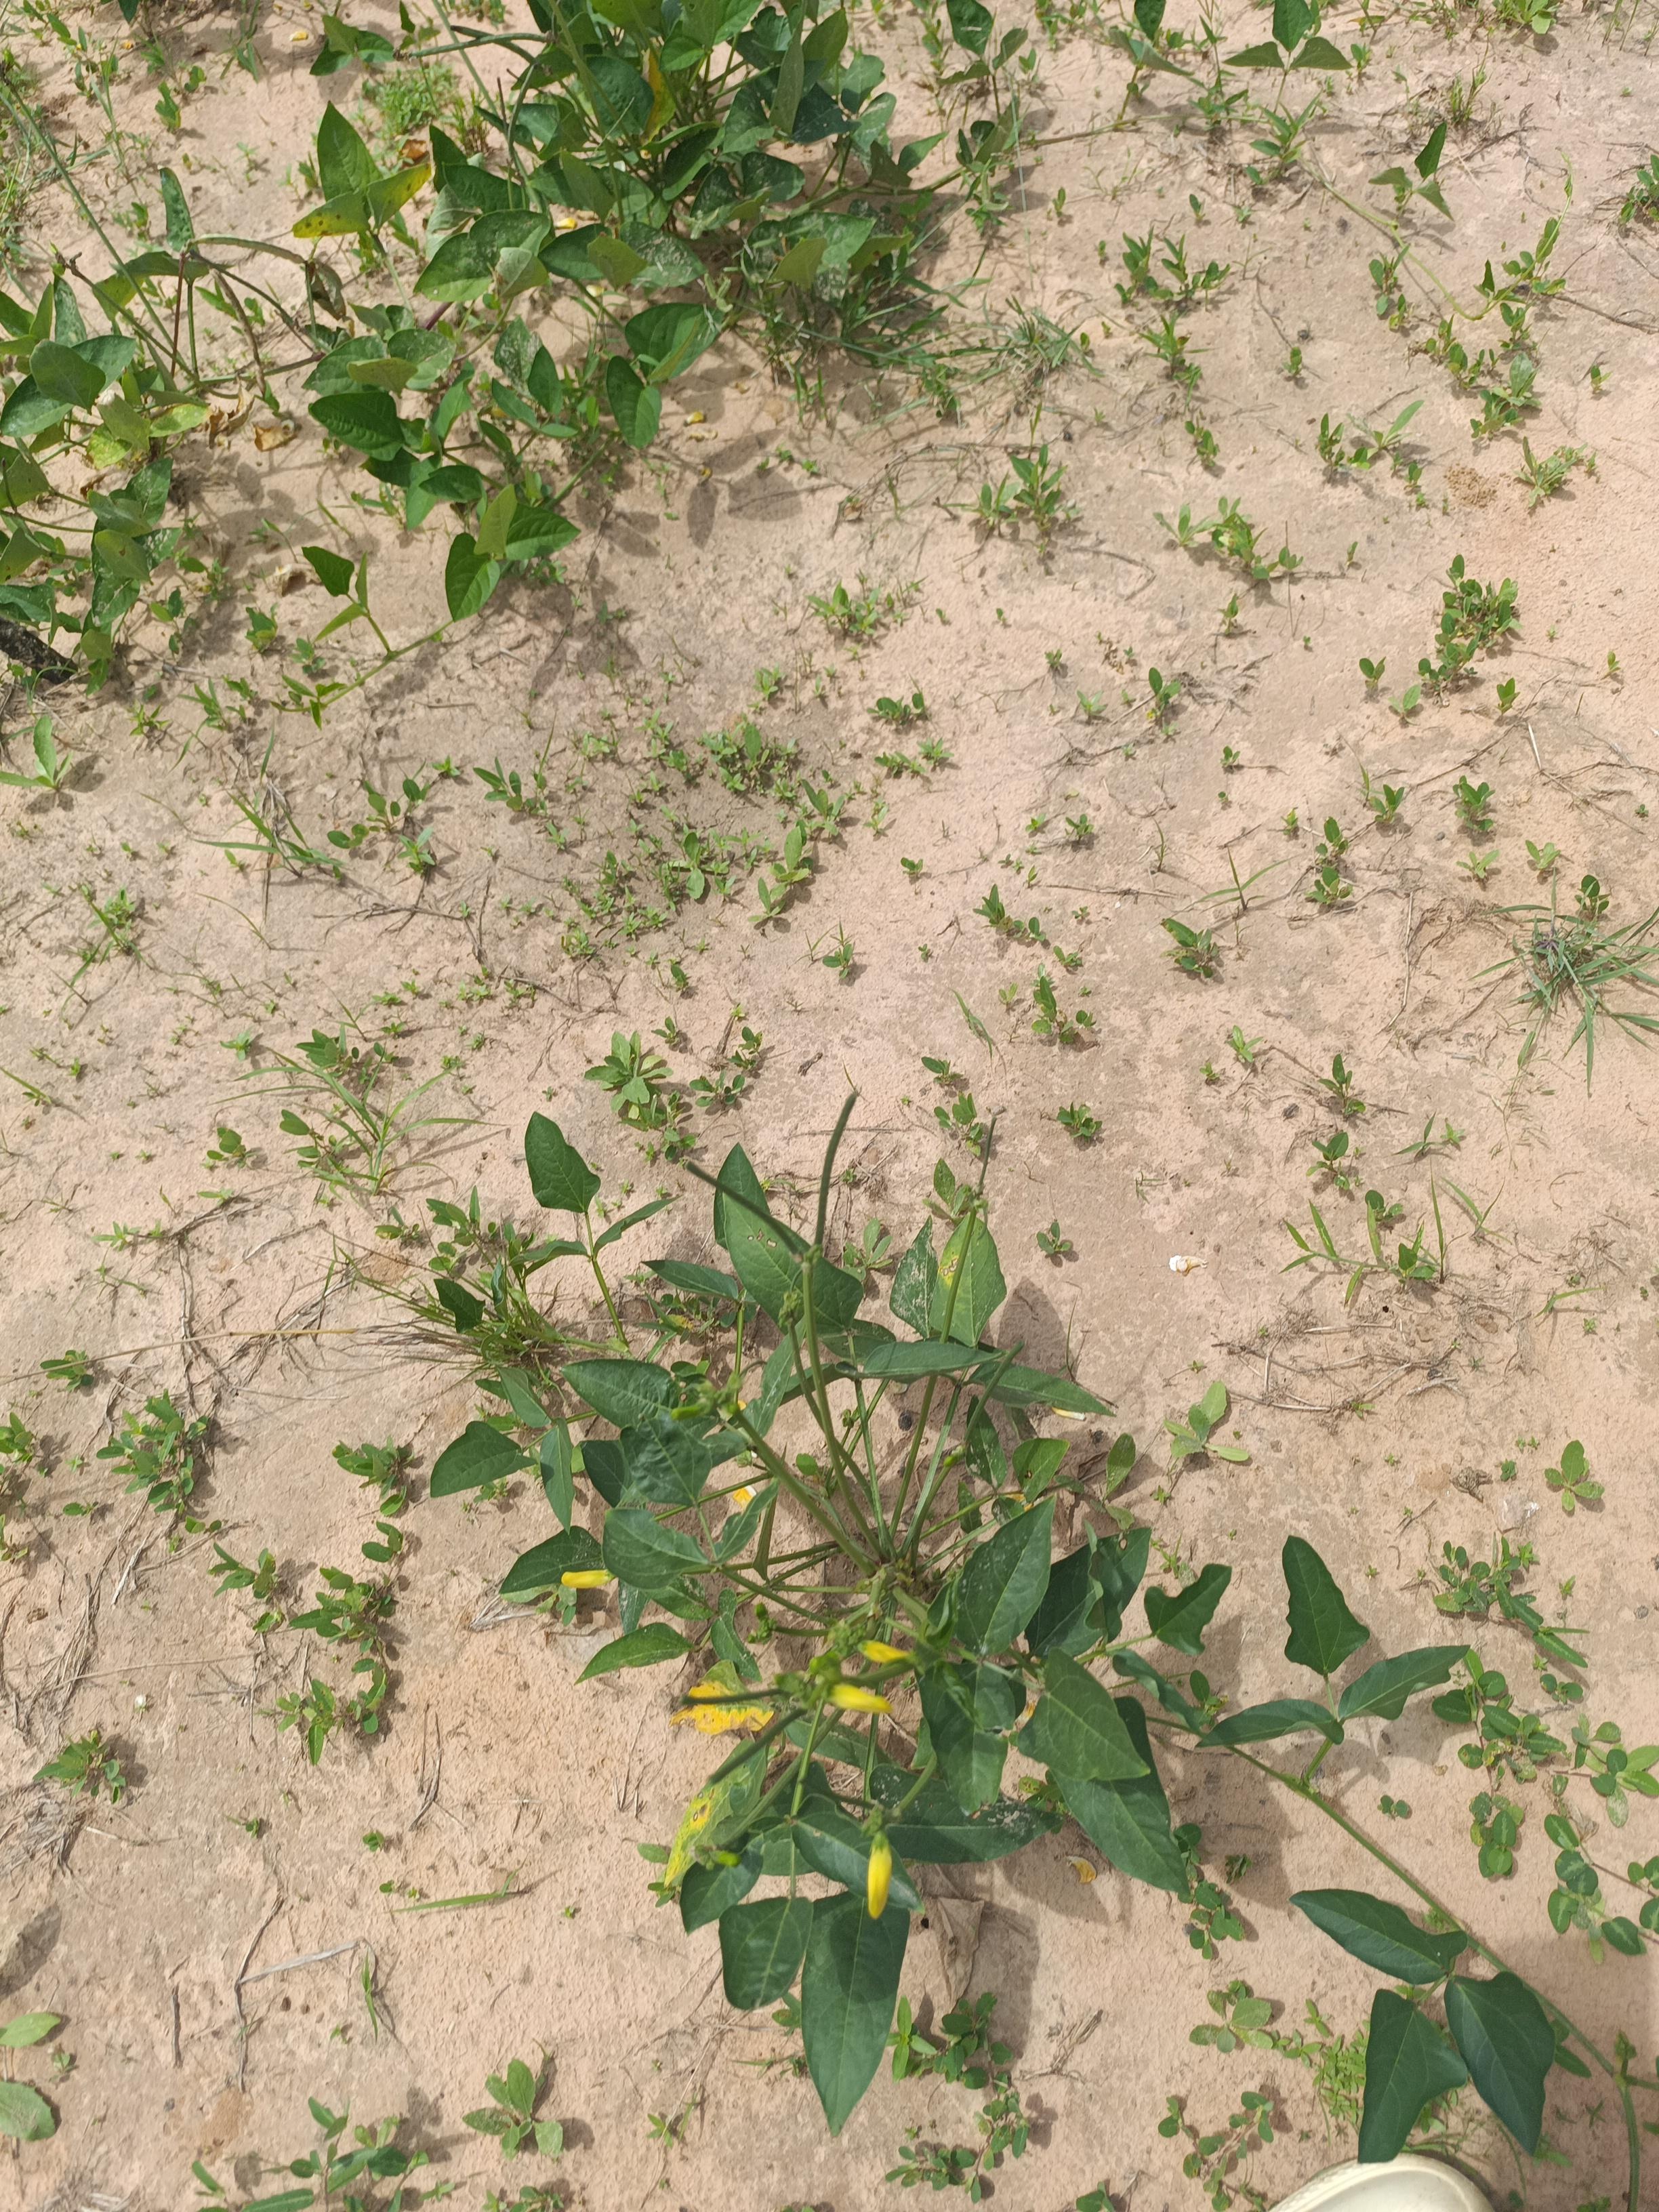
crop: cowpea
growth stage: maturity
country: Nigeria
